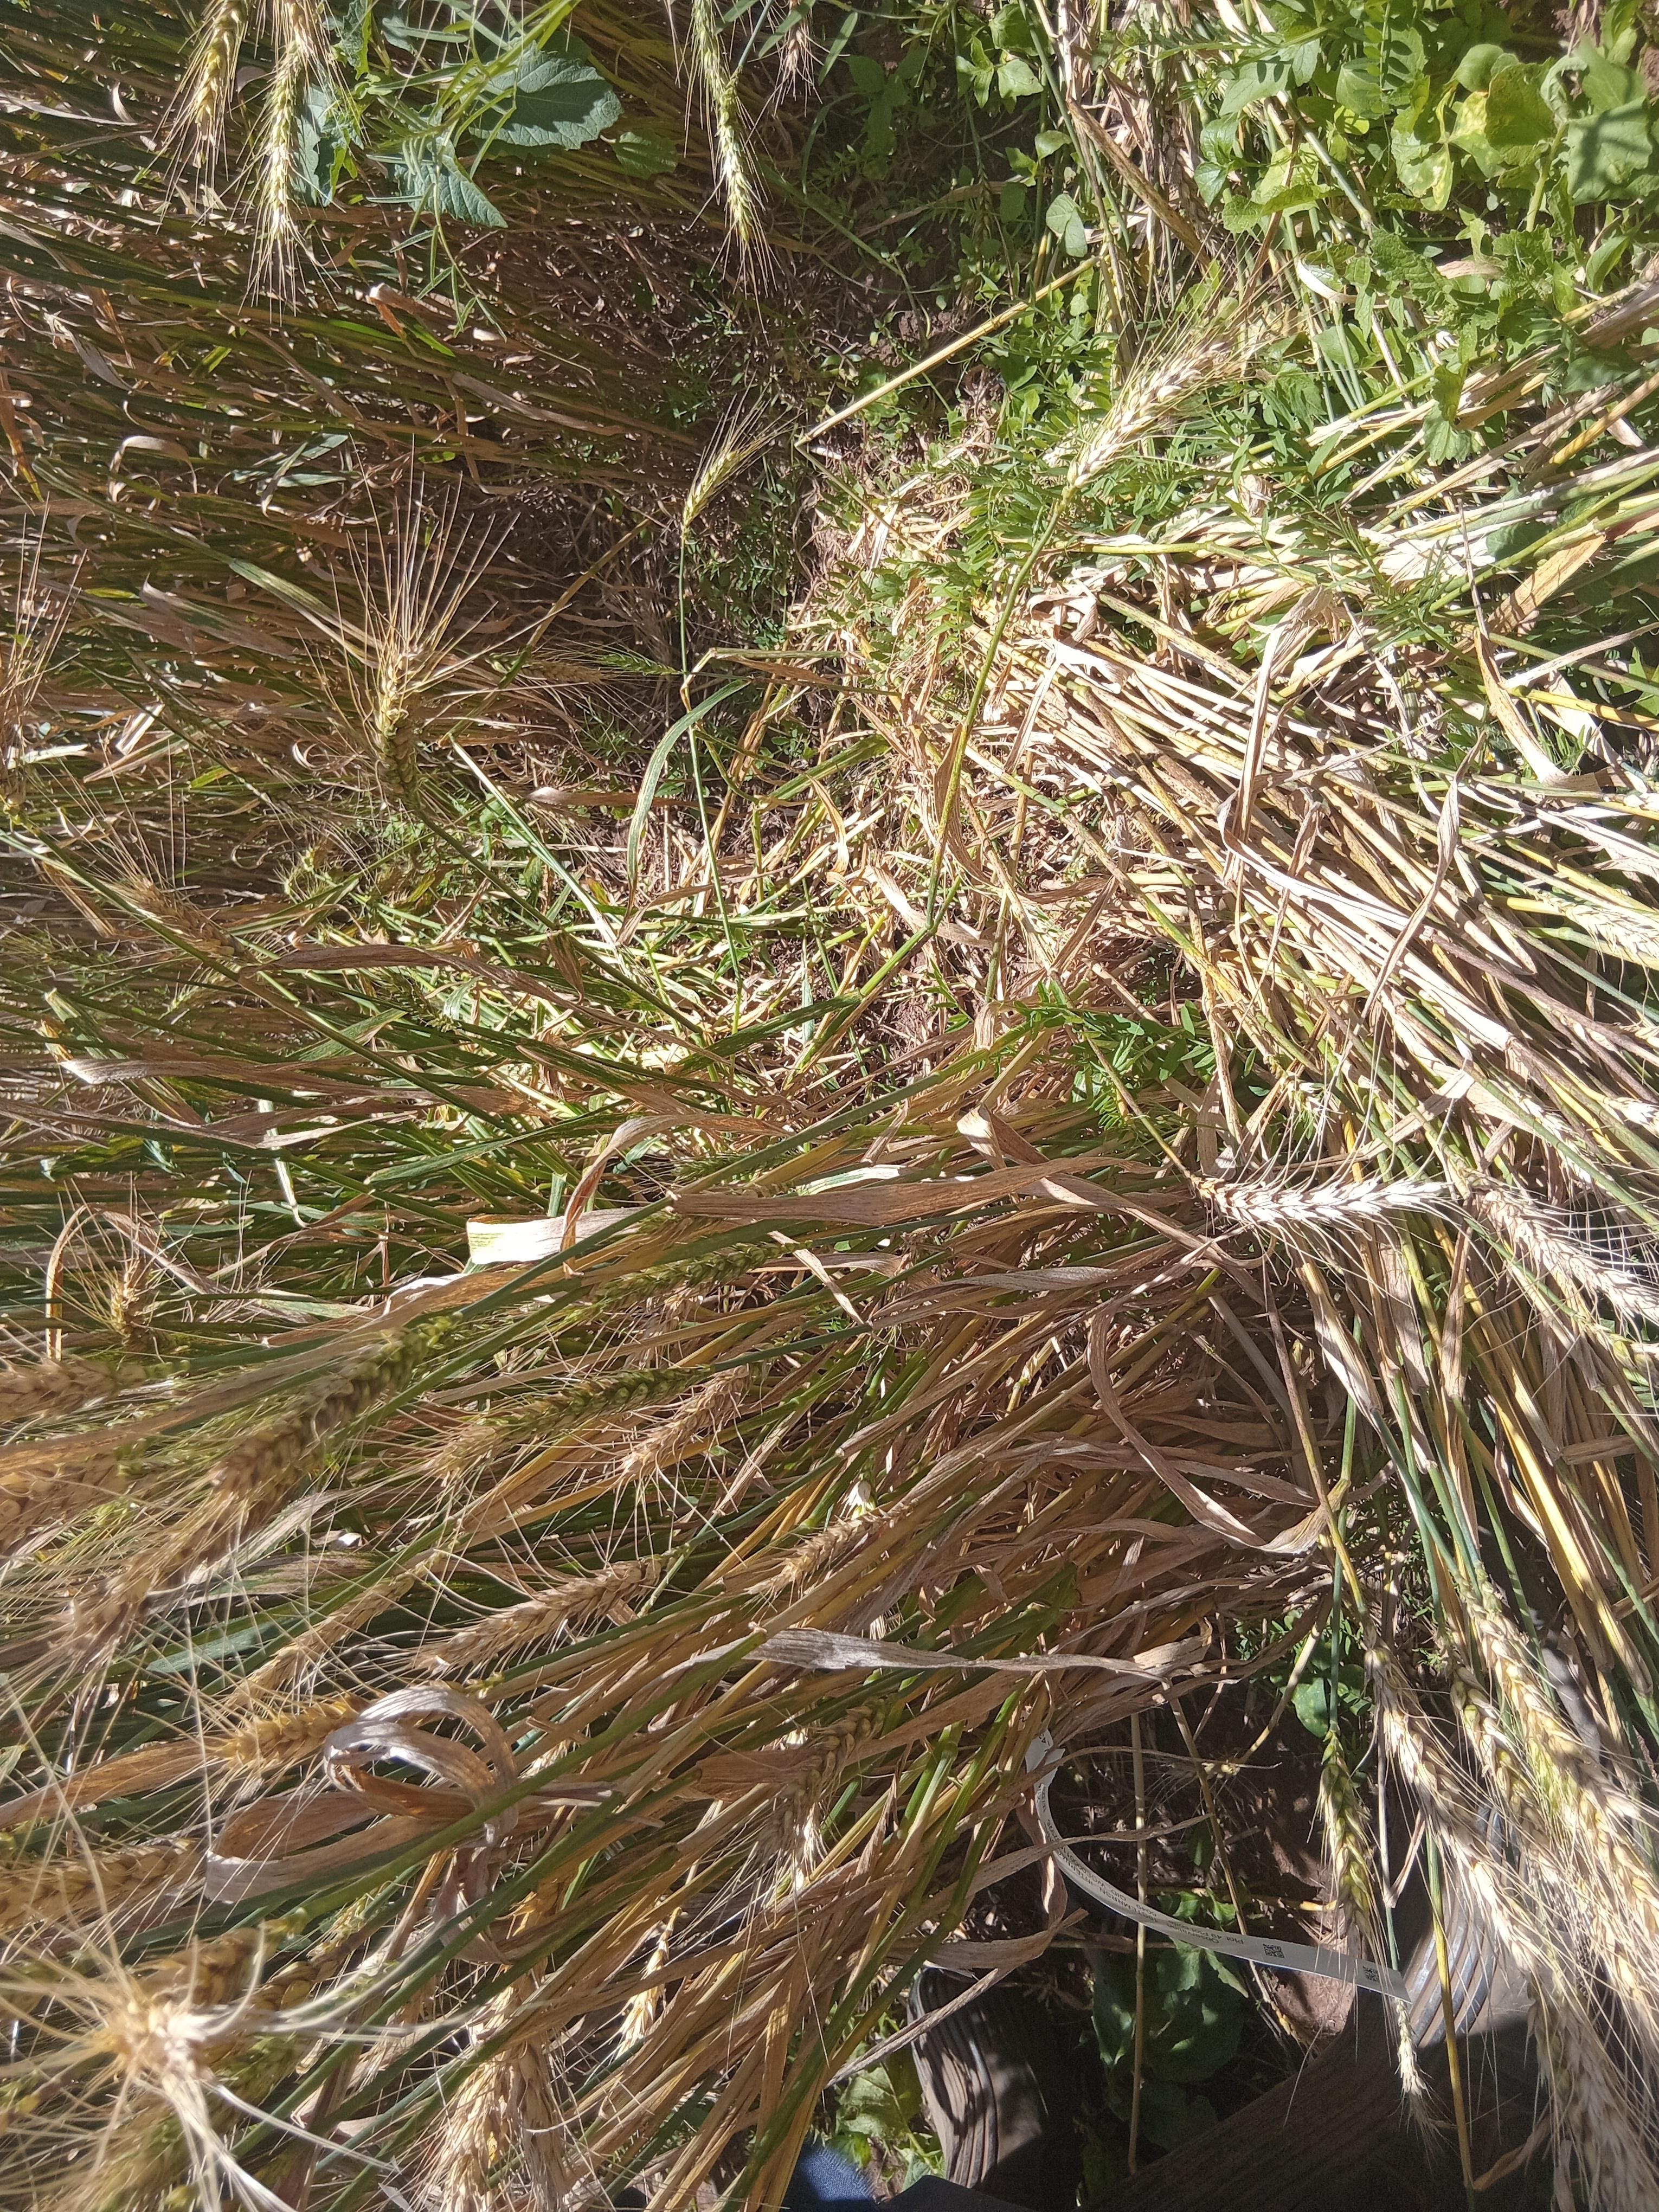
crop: wheat
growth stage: maturity
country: Kenya
